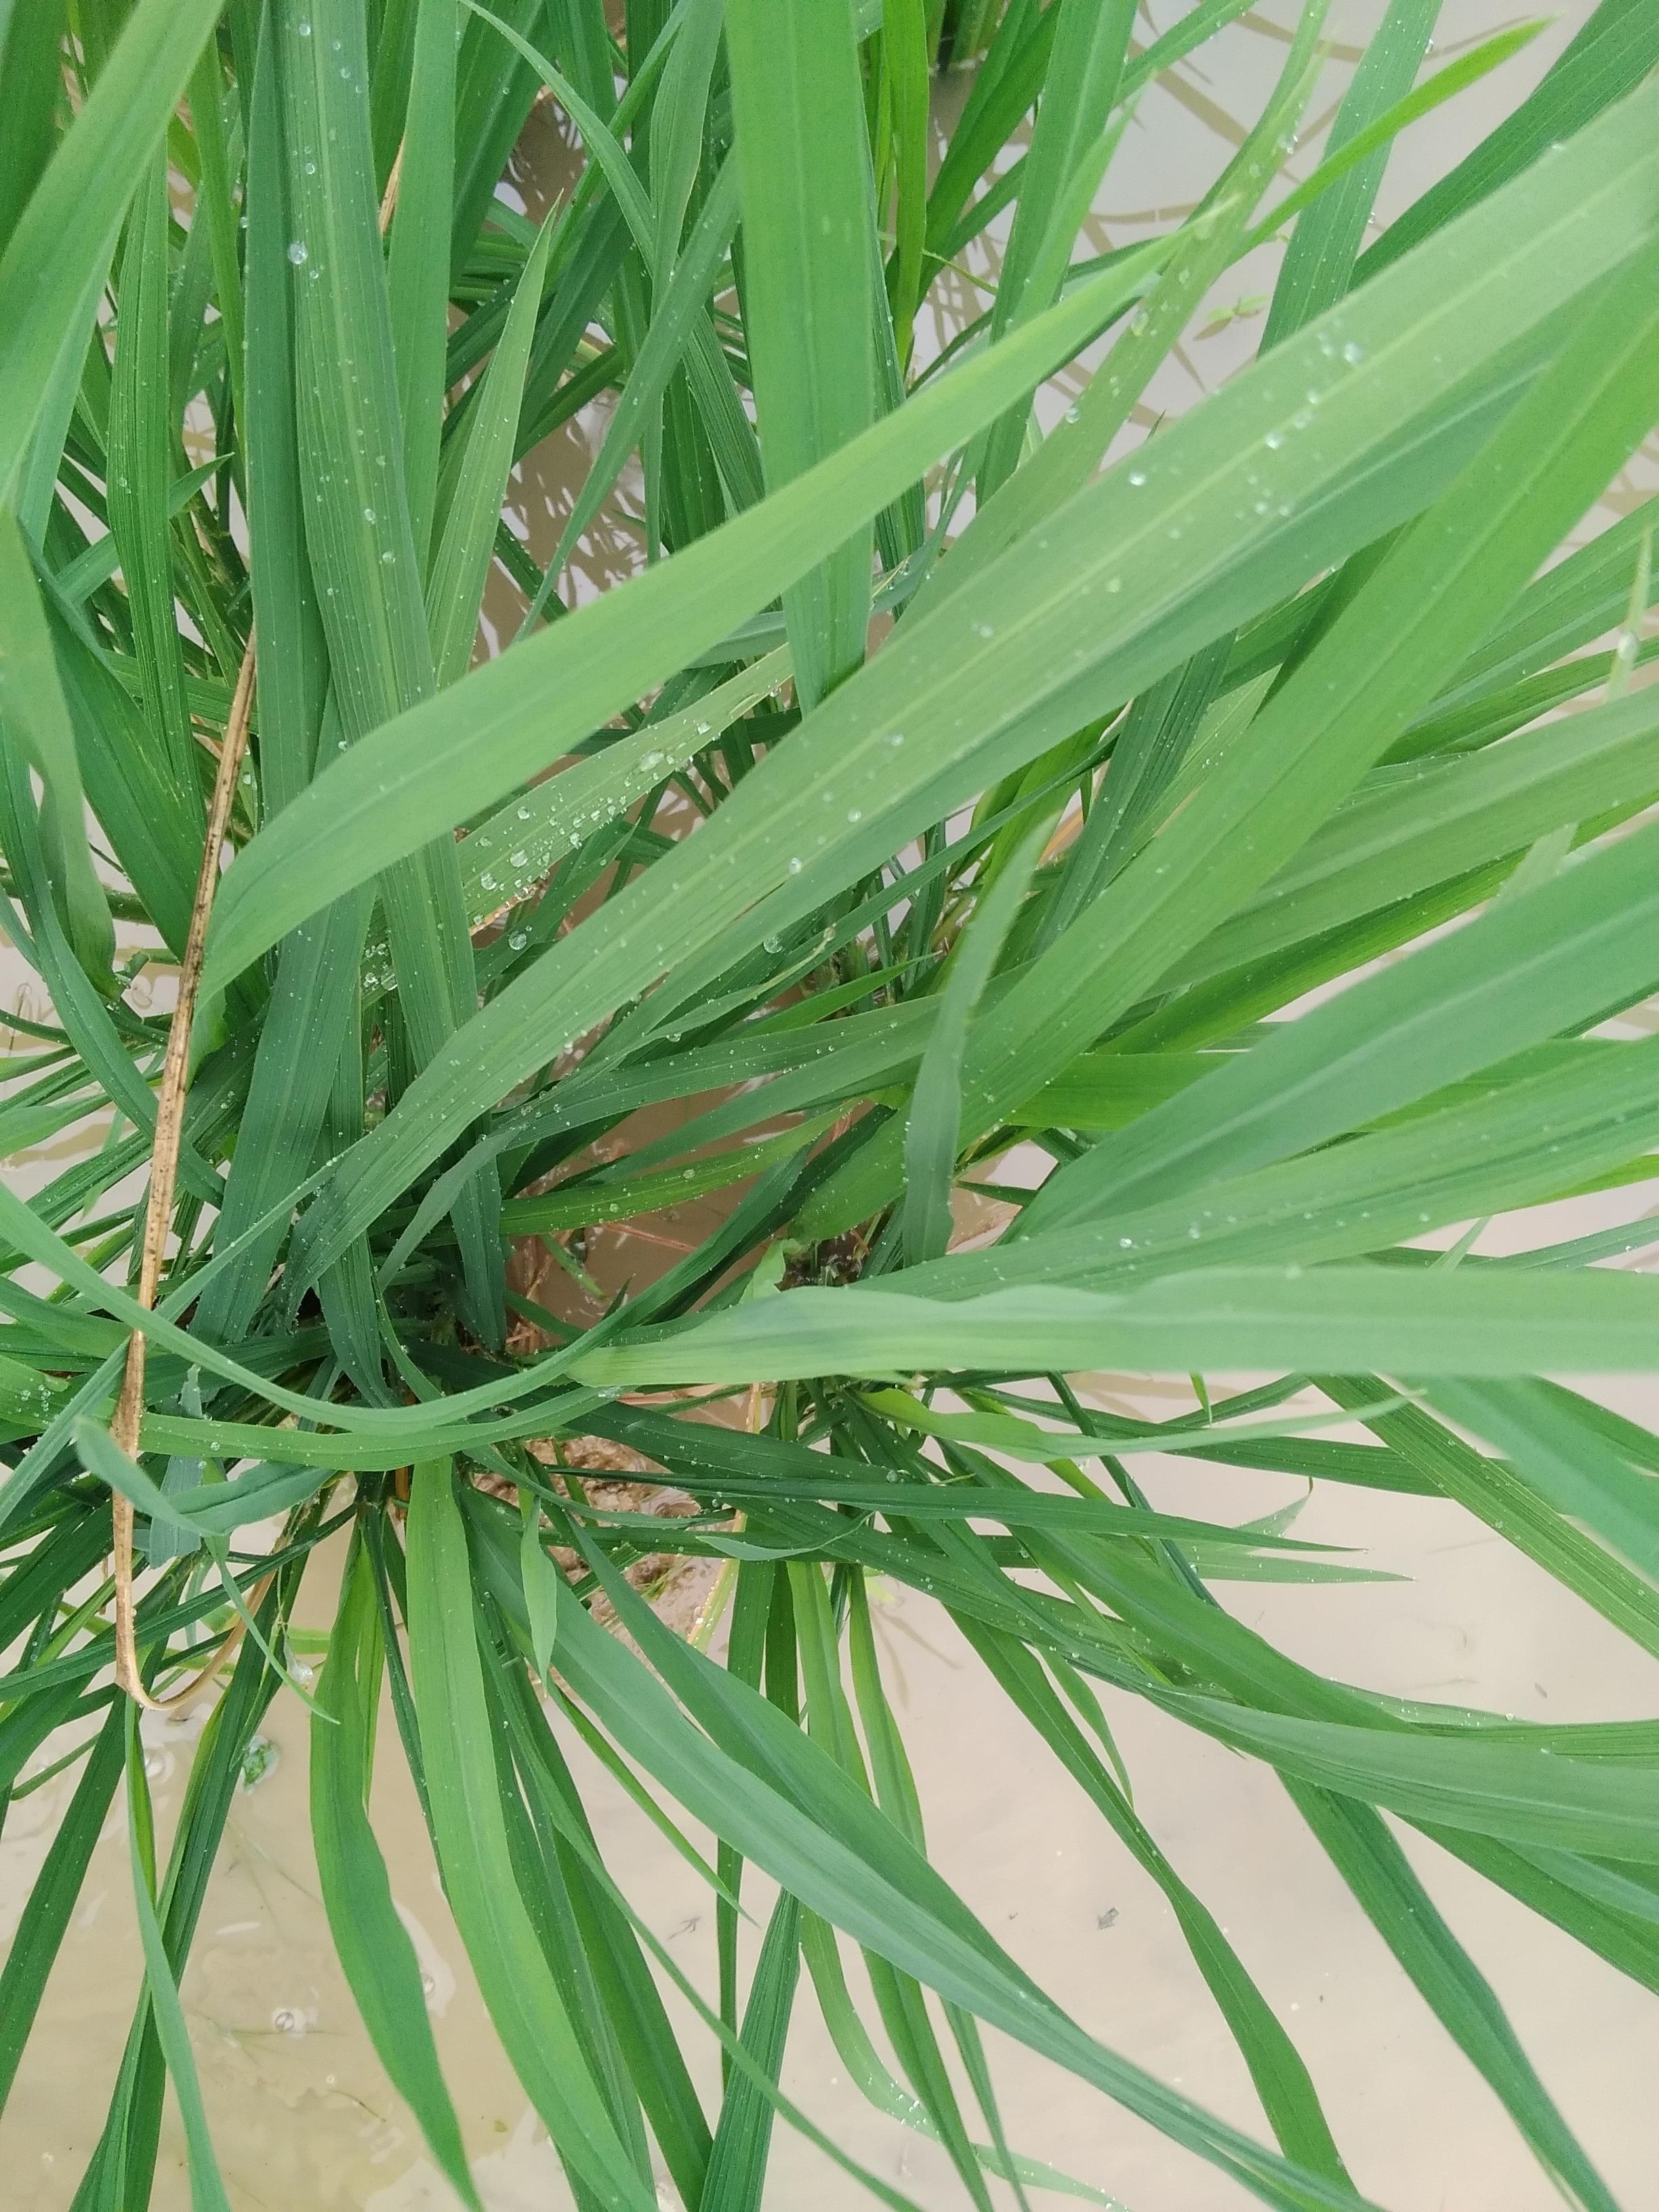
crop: rice
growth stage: vegetative
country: Nigeria
